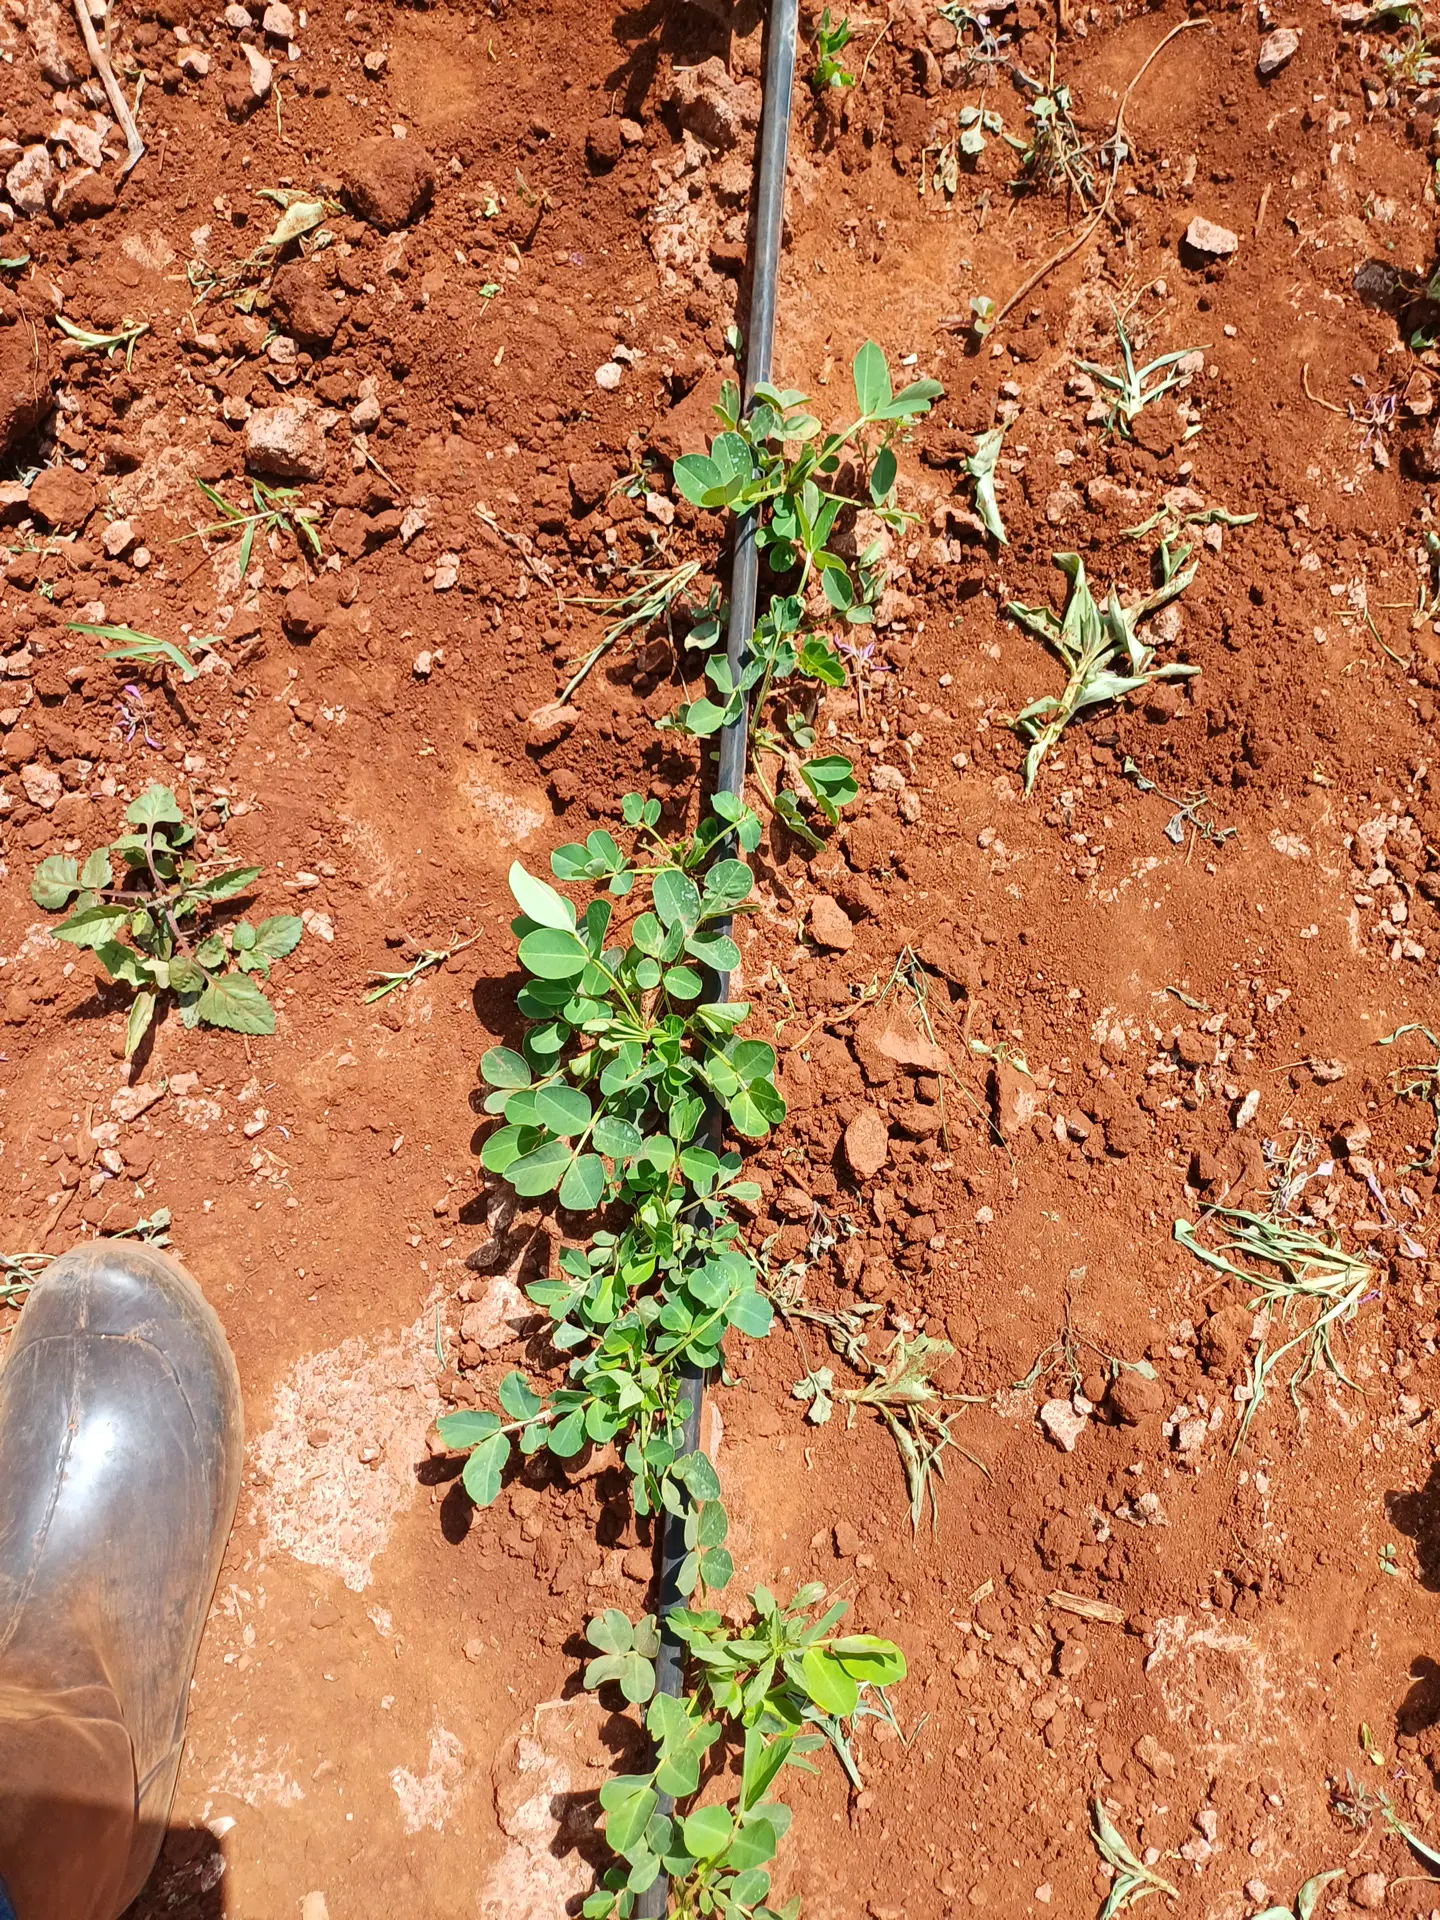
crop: groundnut
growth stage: vegetative
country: Kenya
